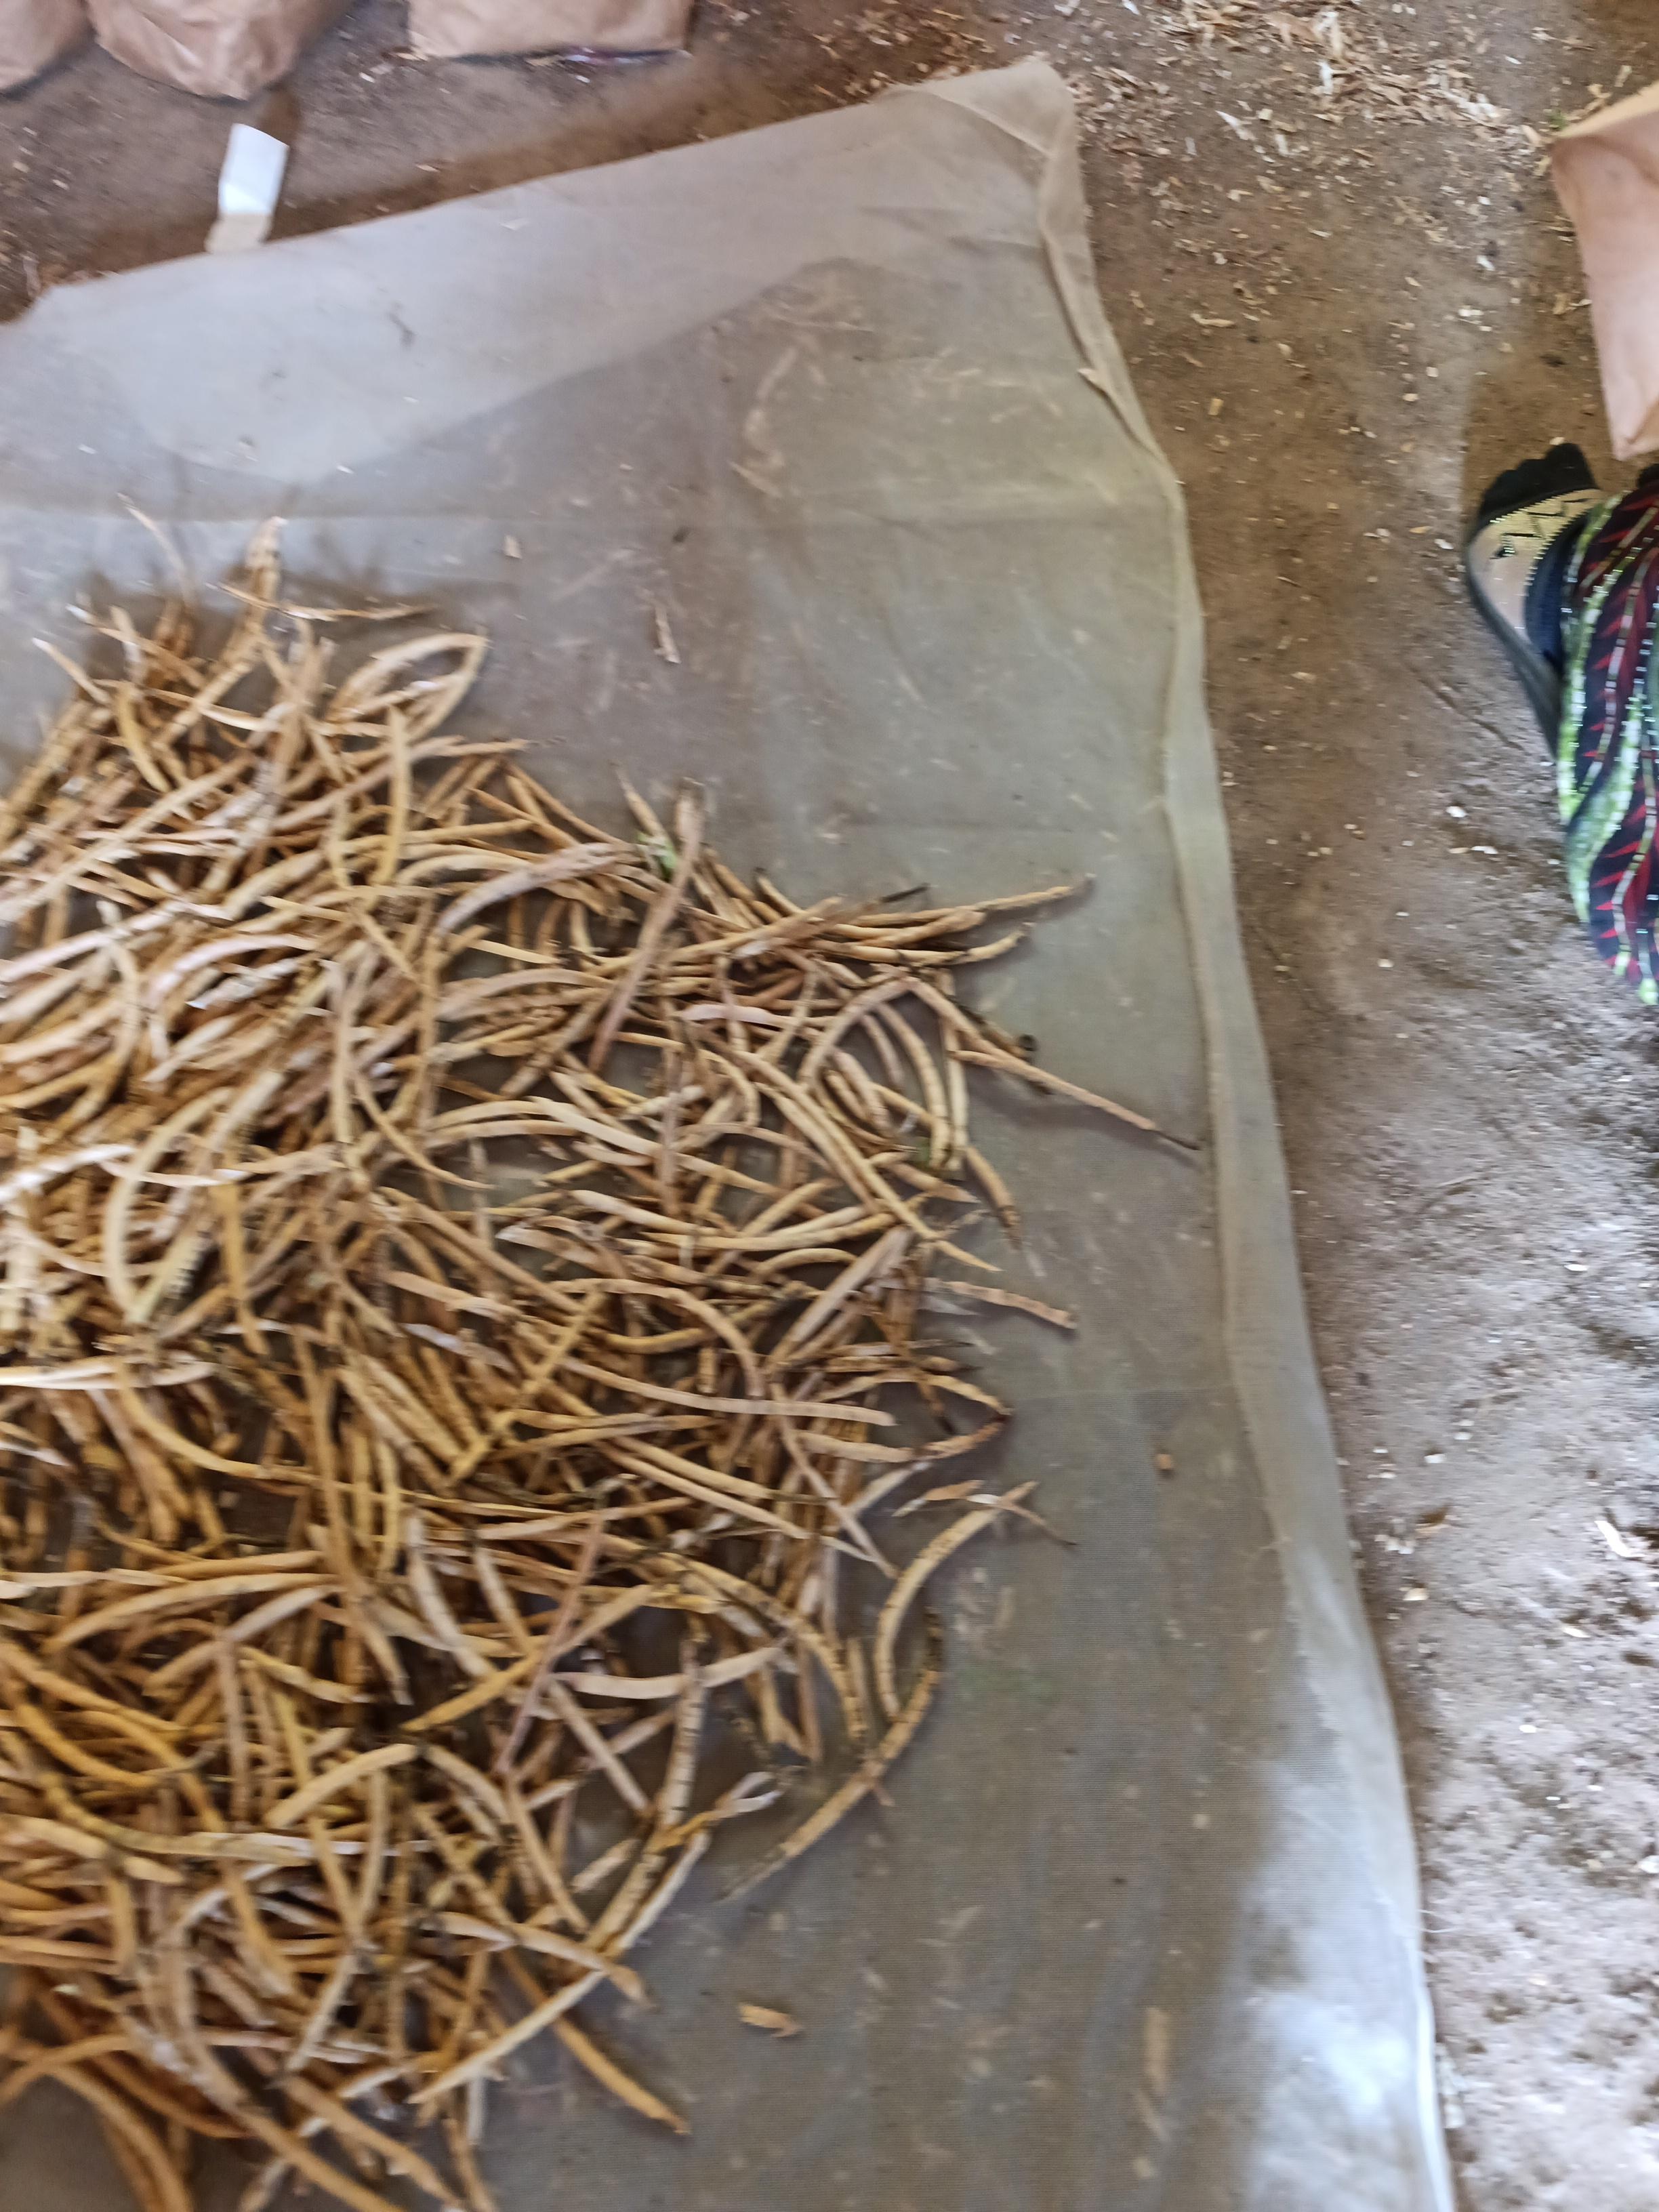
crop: cowpea
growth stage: harvest
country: Nigeria
